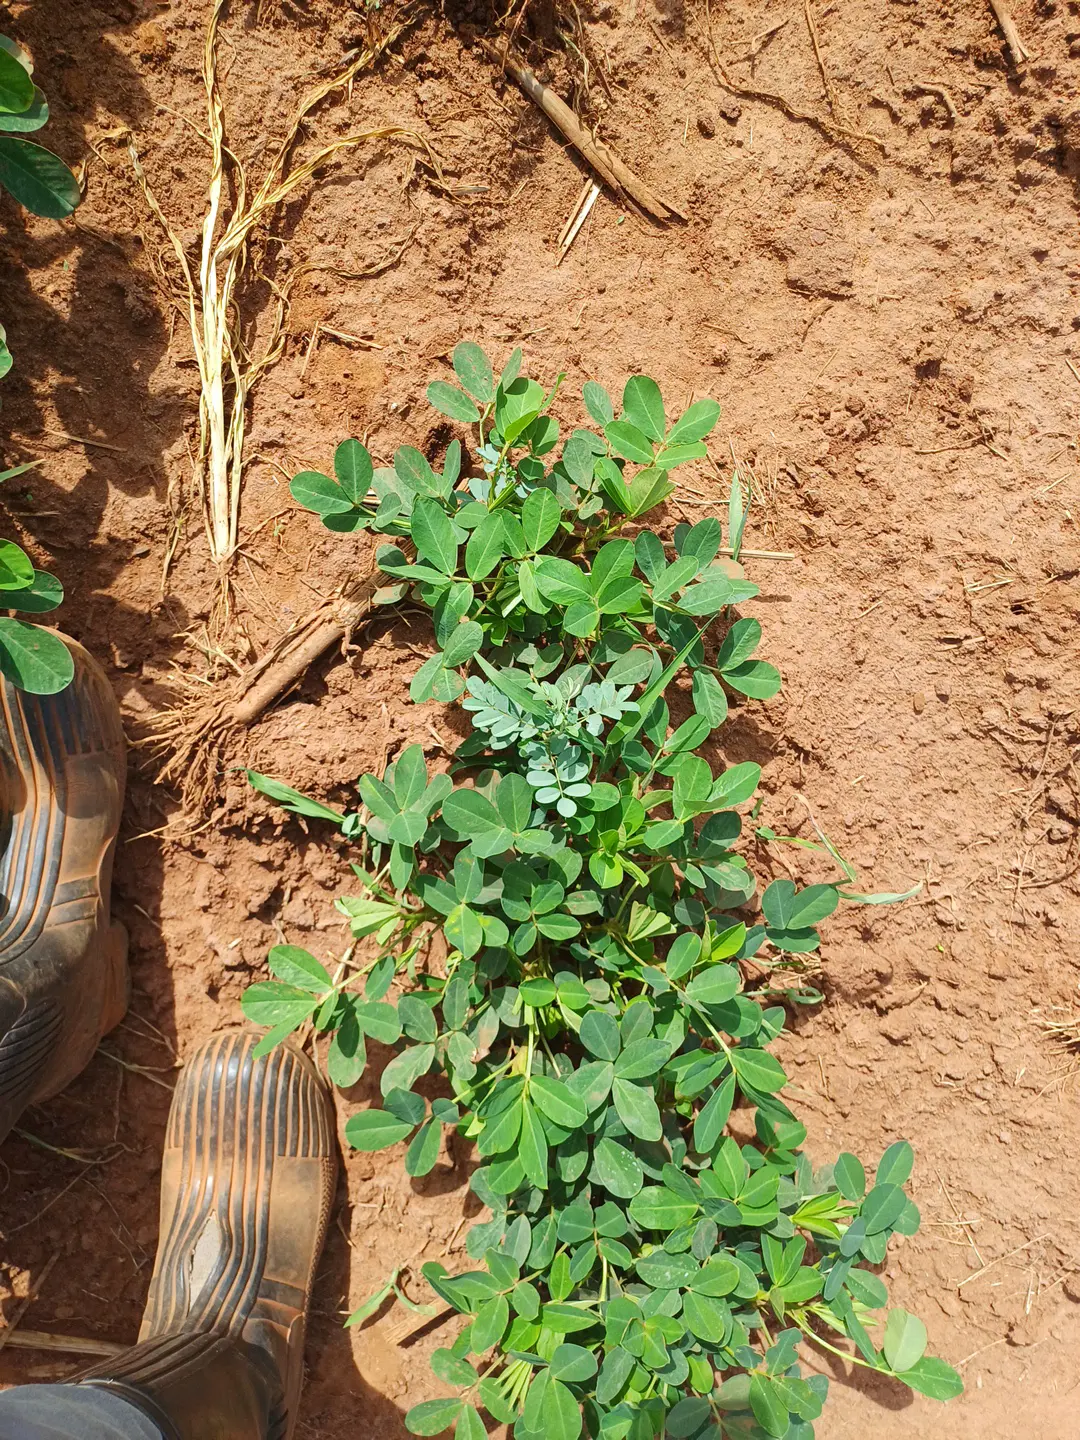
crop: groundnut
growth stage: flowering
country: Kenya
